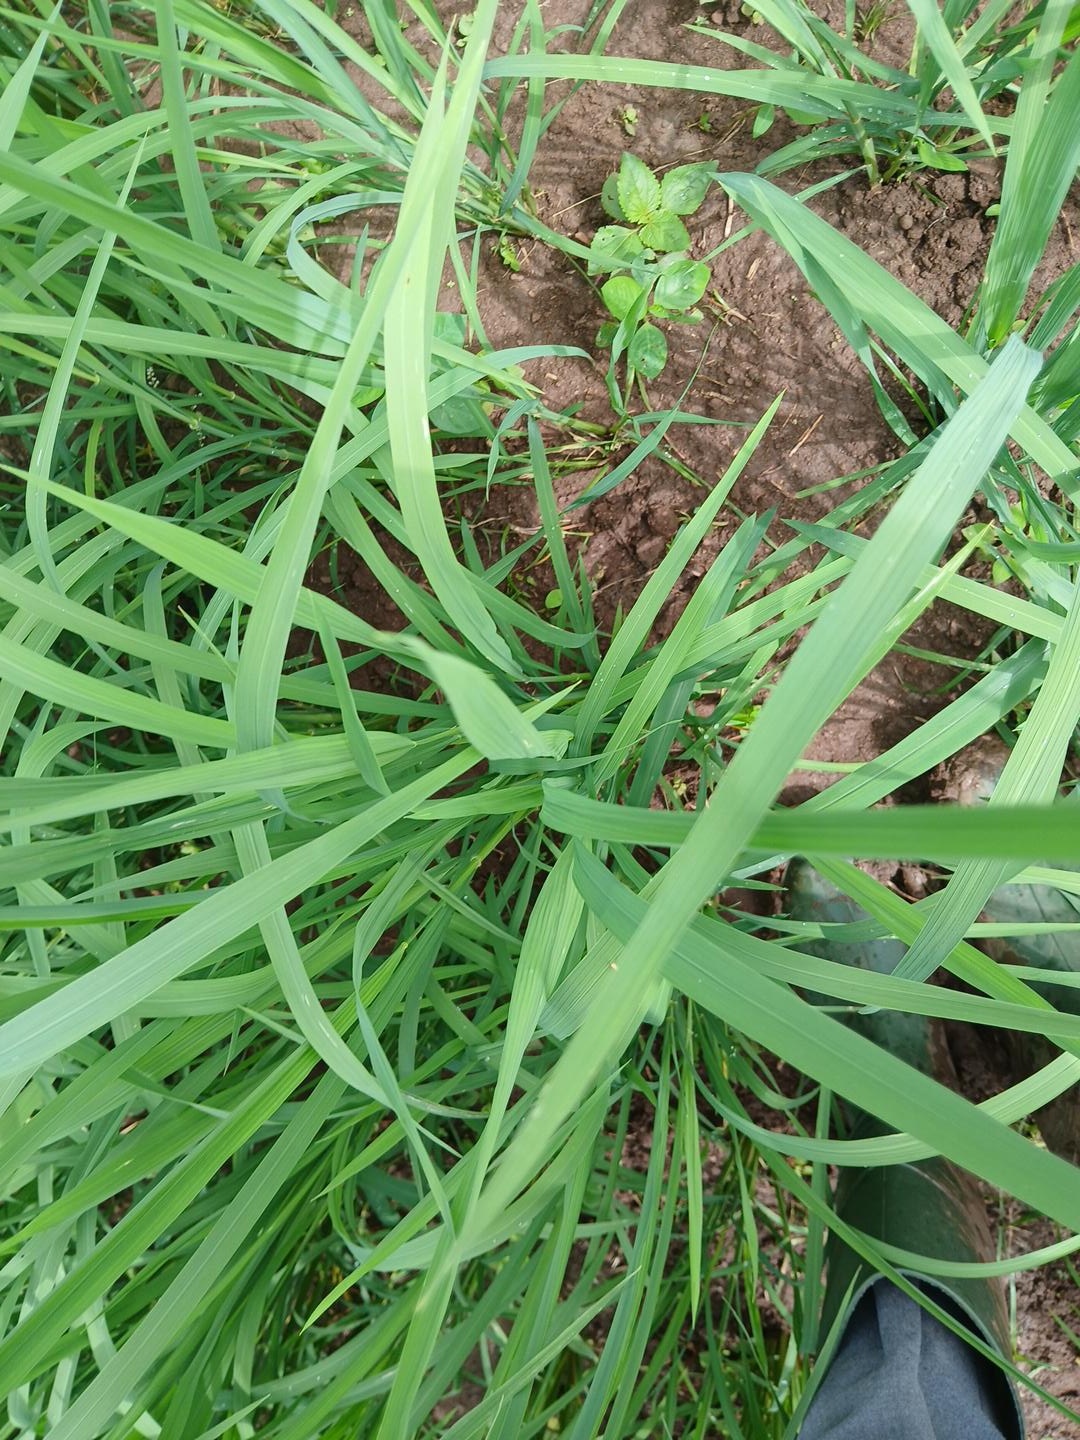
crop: rice
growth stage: elongation stem
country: Côte d'Ivoire
